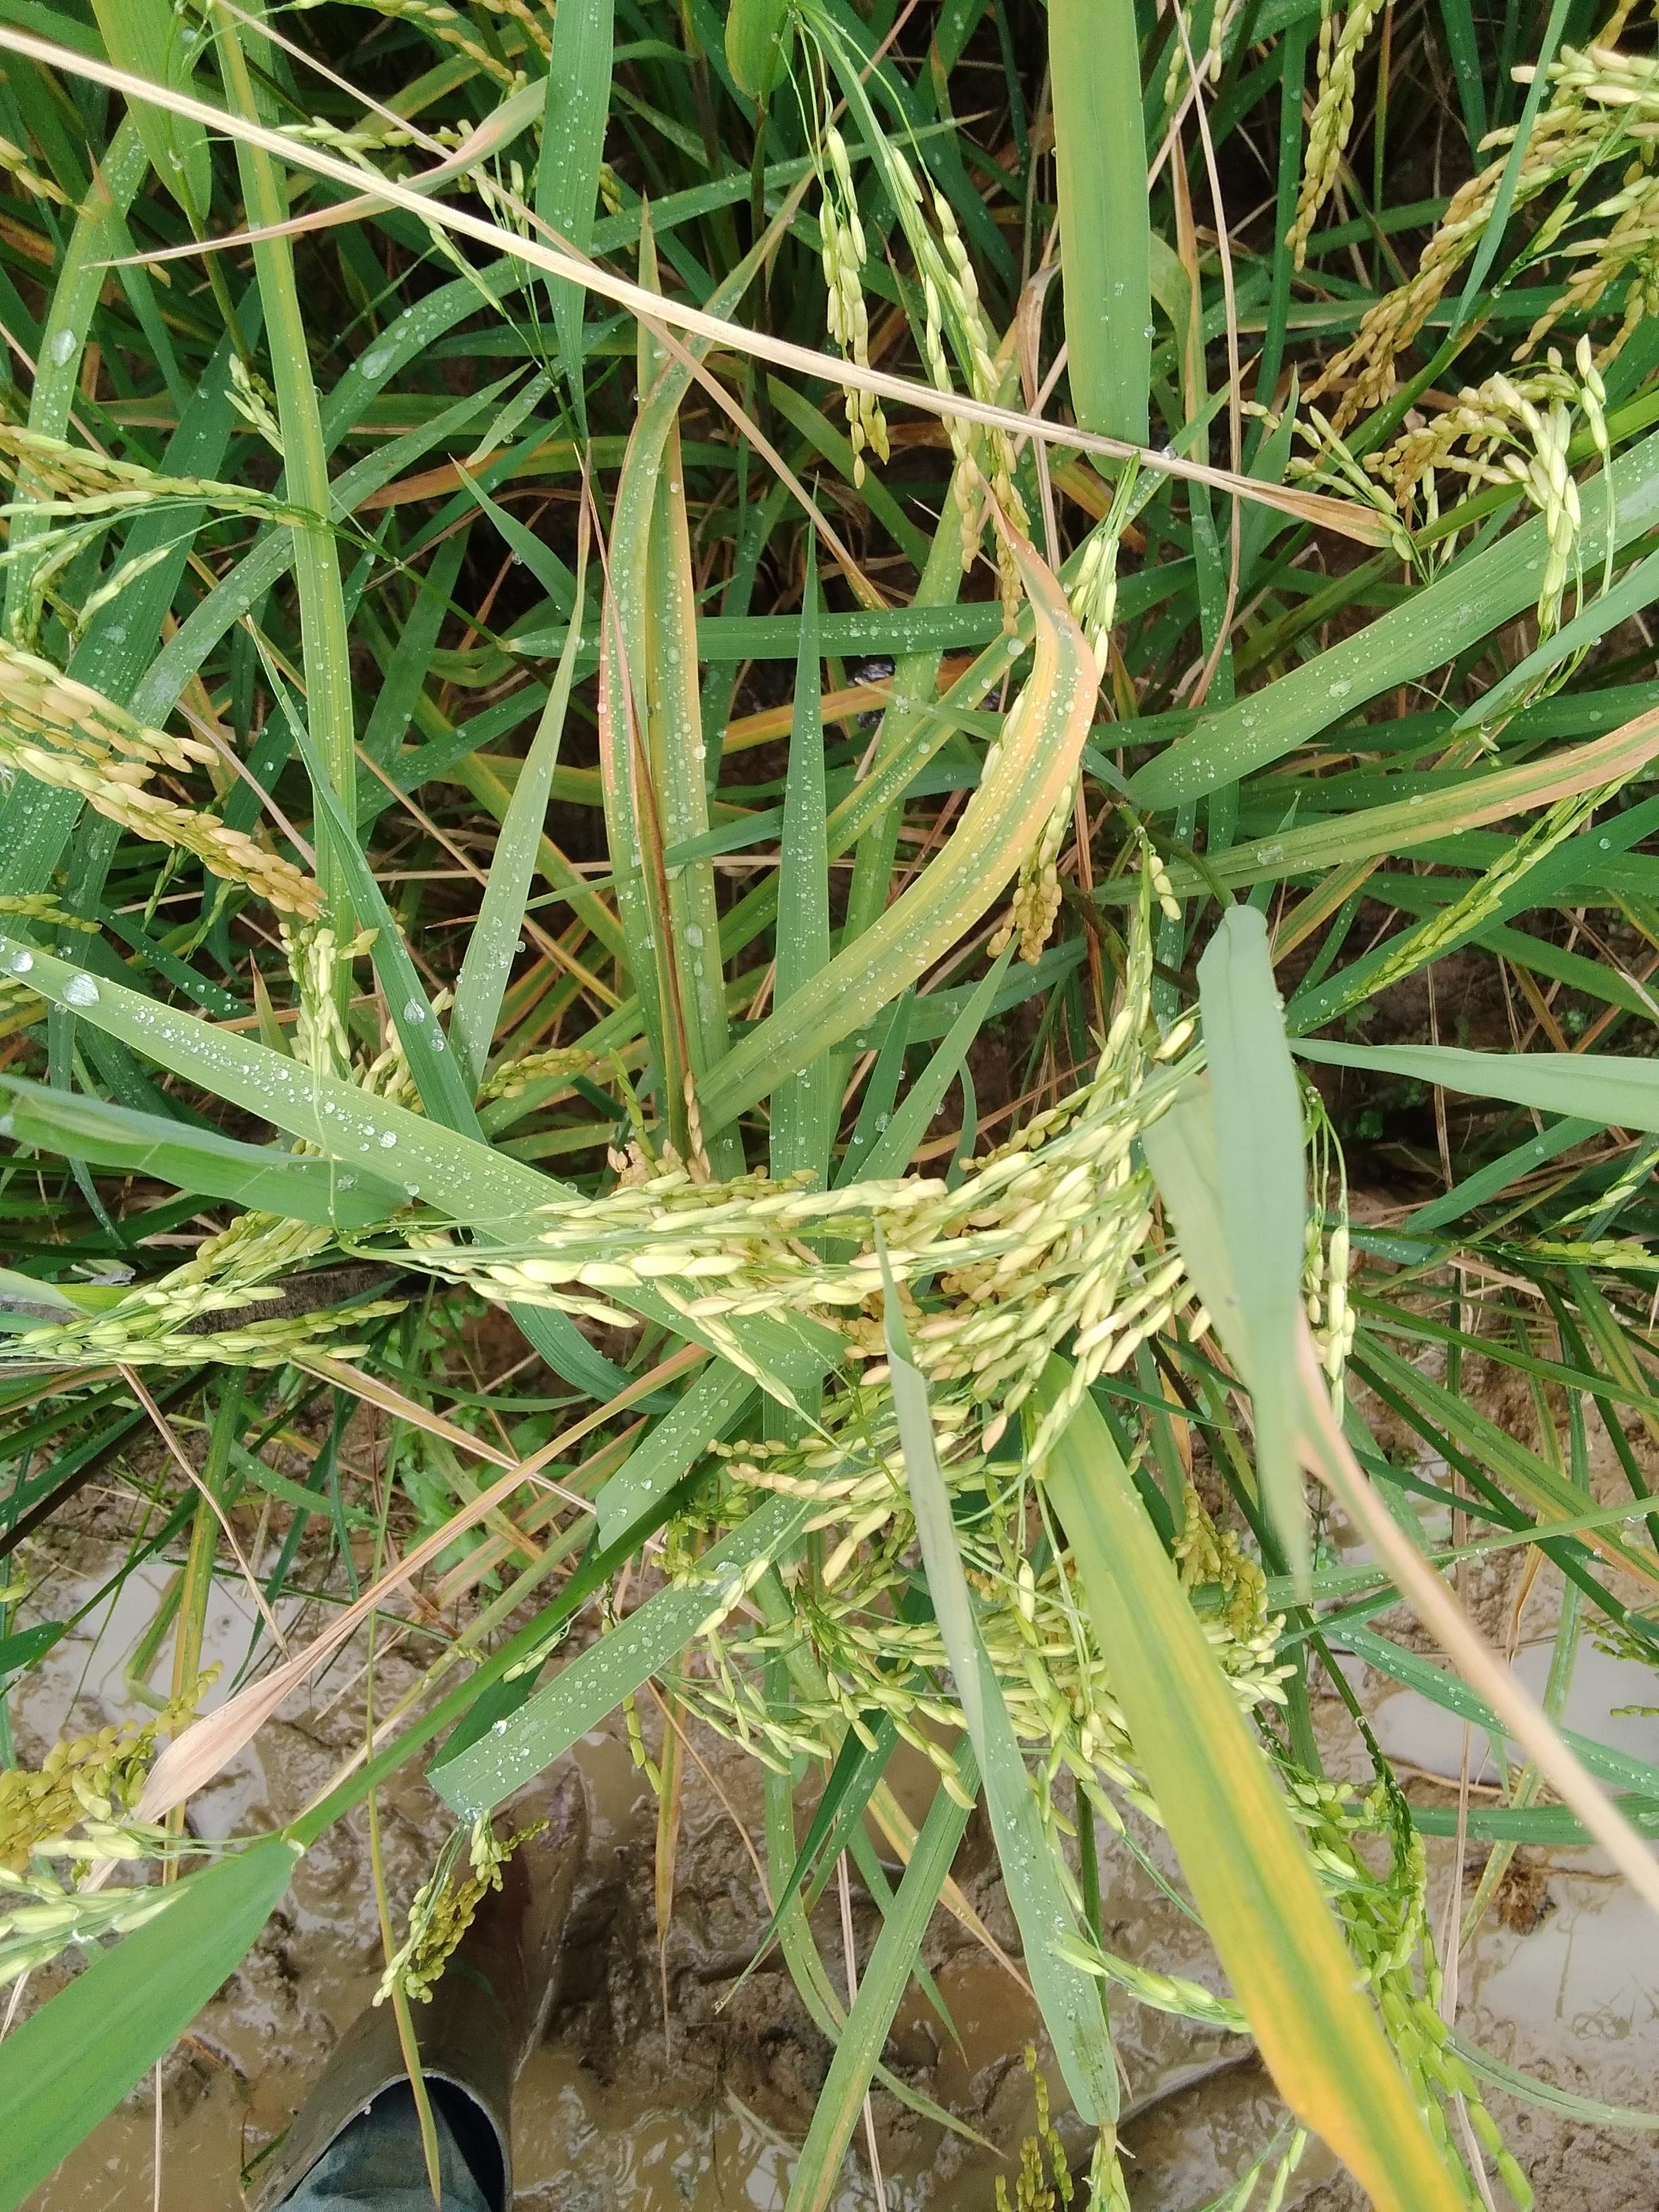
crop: rice
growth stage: ripening
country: Nigeria
